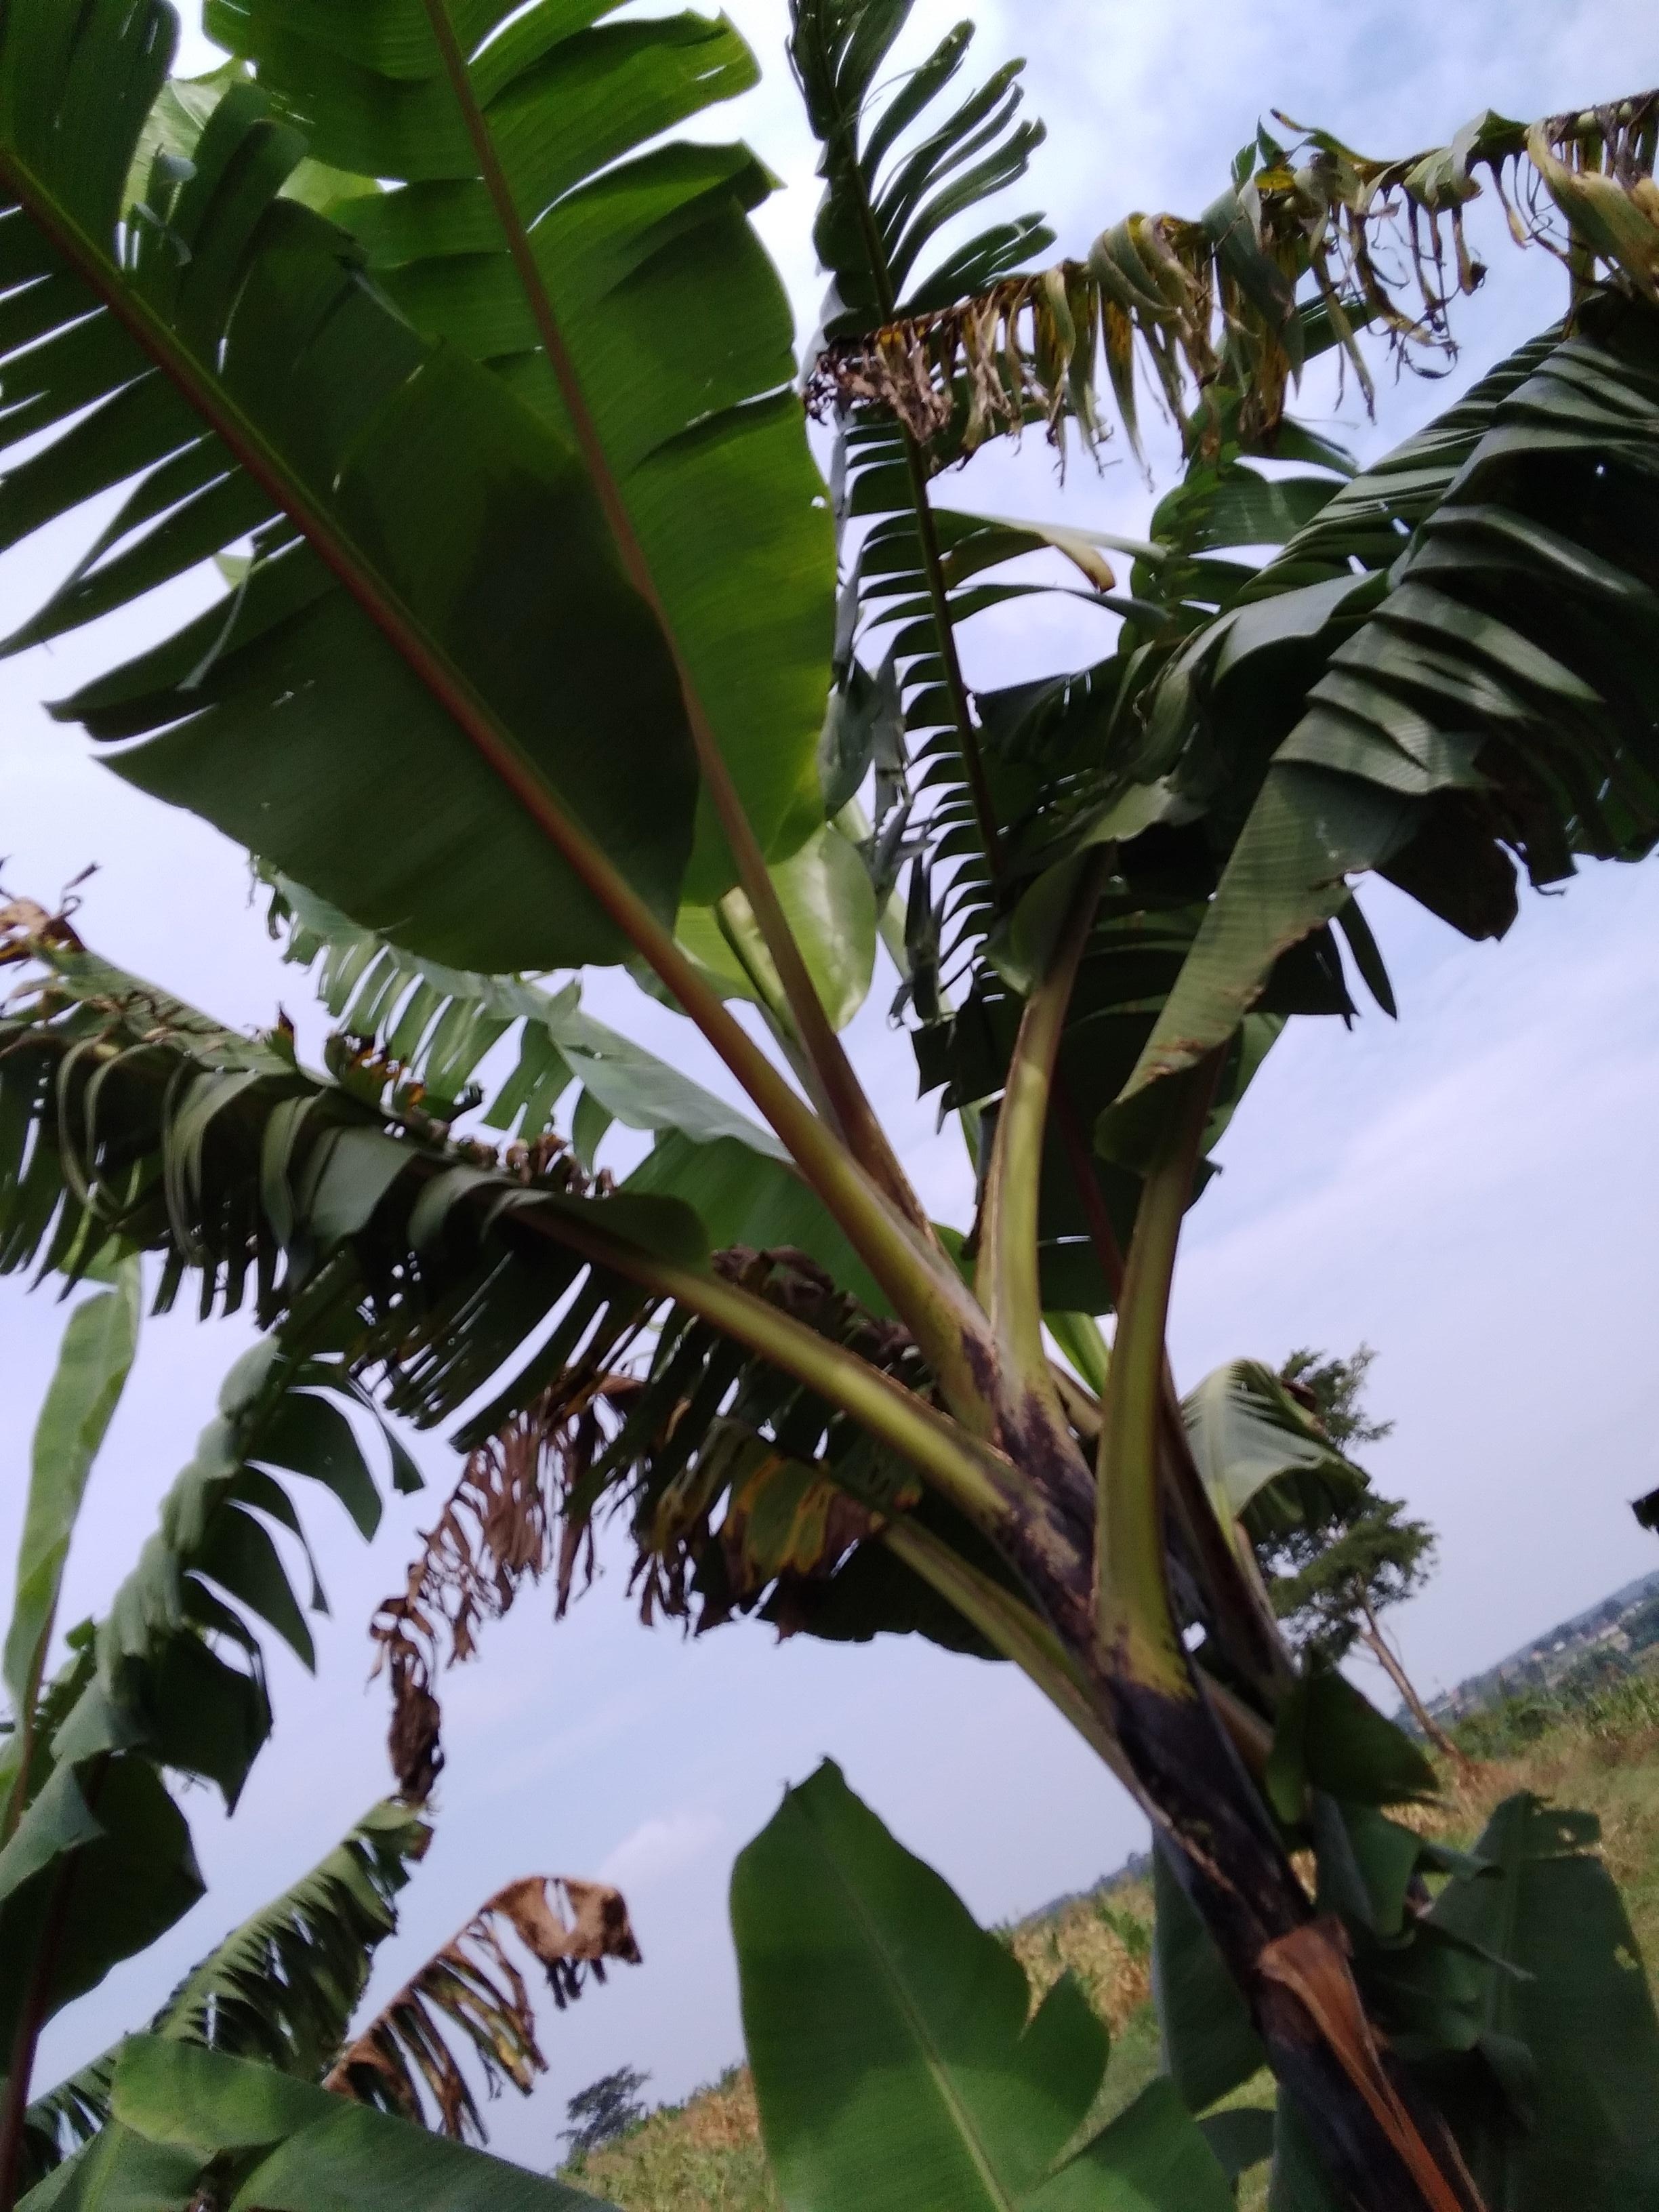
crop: banana
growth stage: vegetative
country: Uganda
